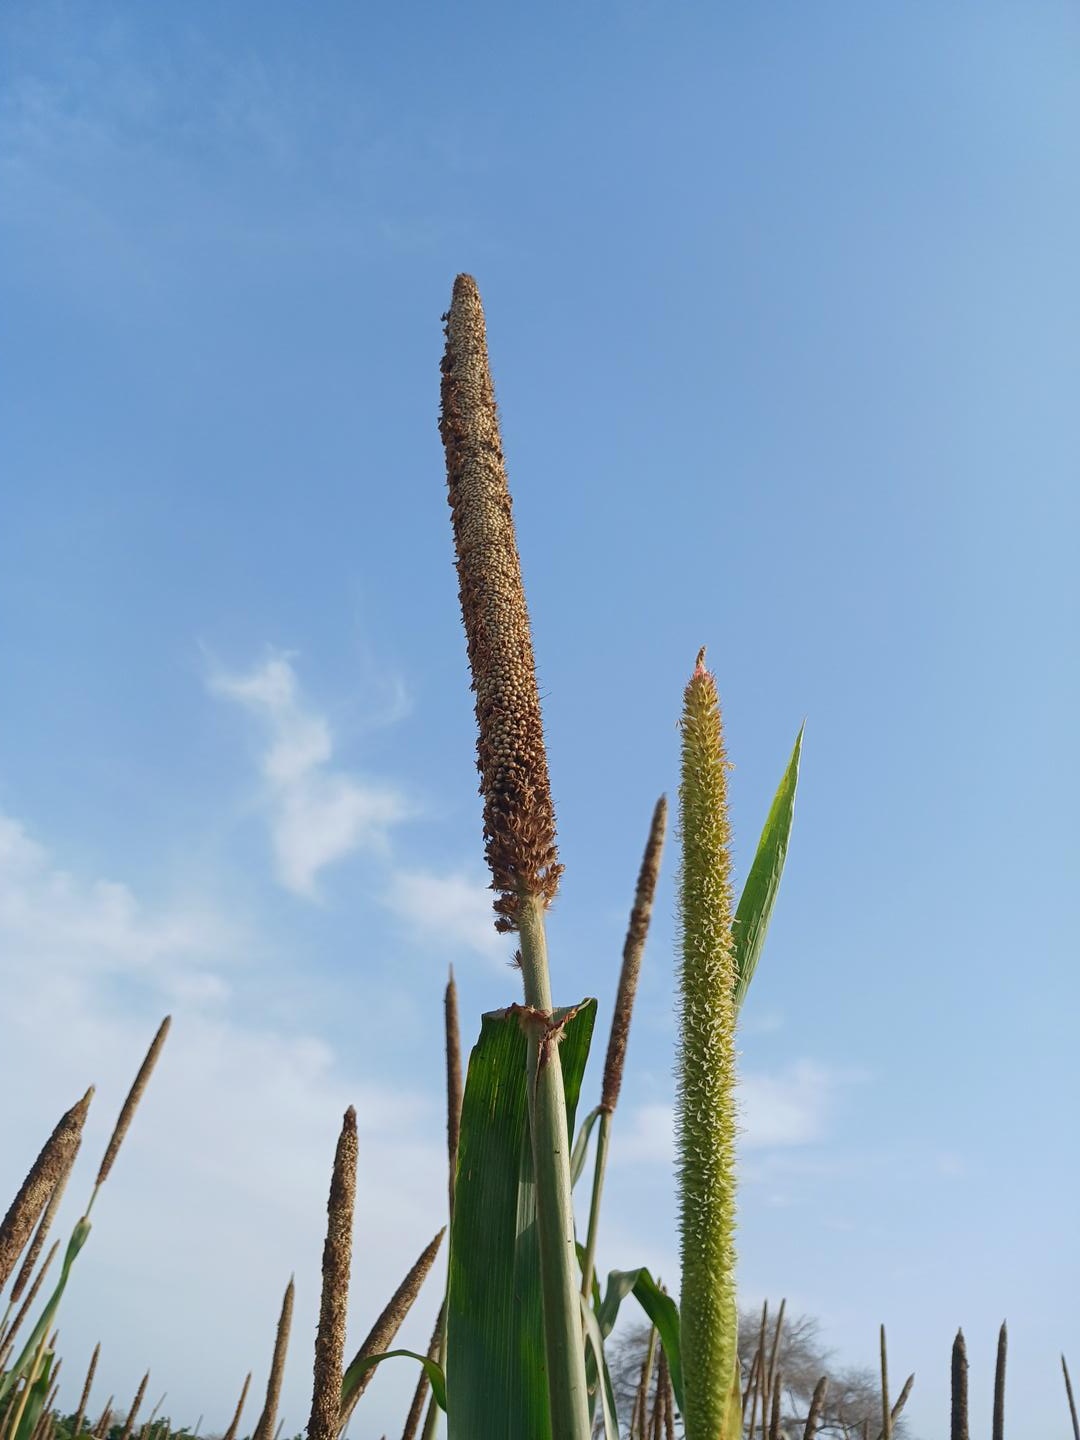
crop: pearl millet
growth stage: maturity
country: Senegal
